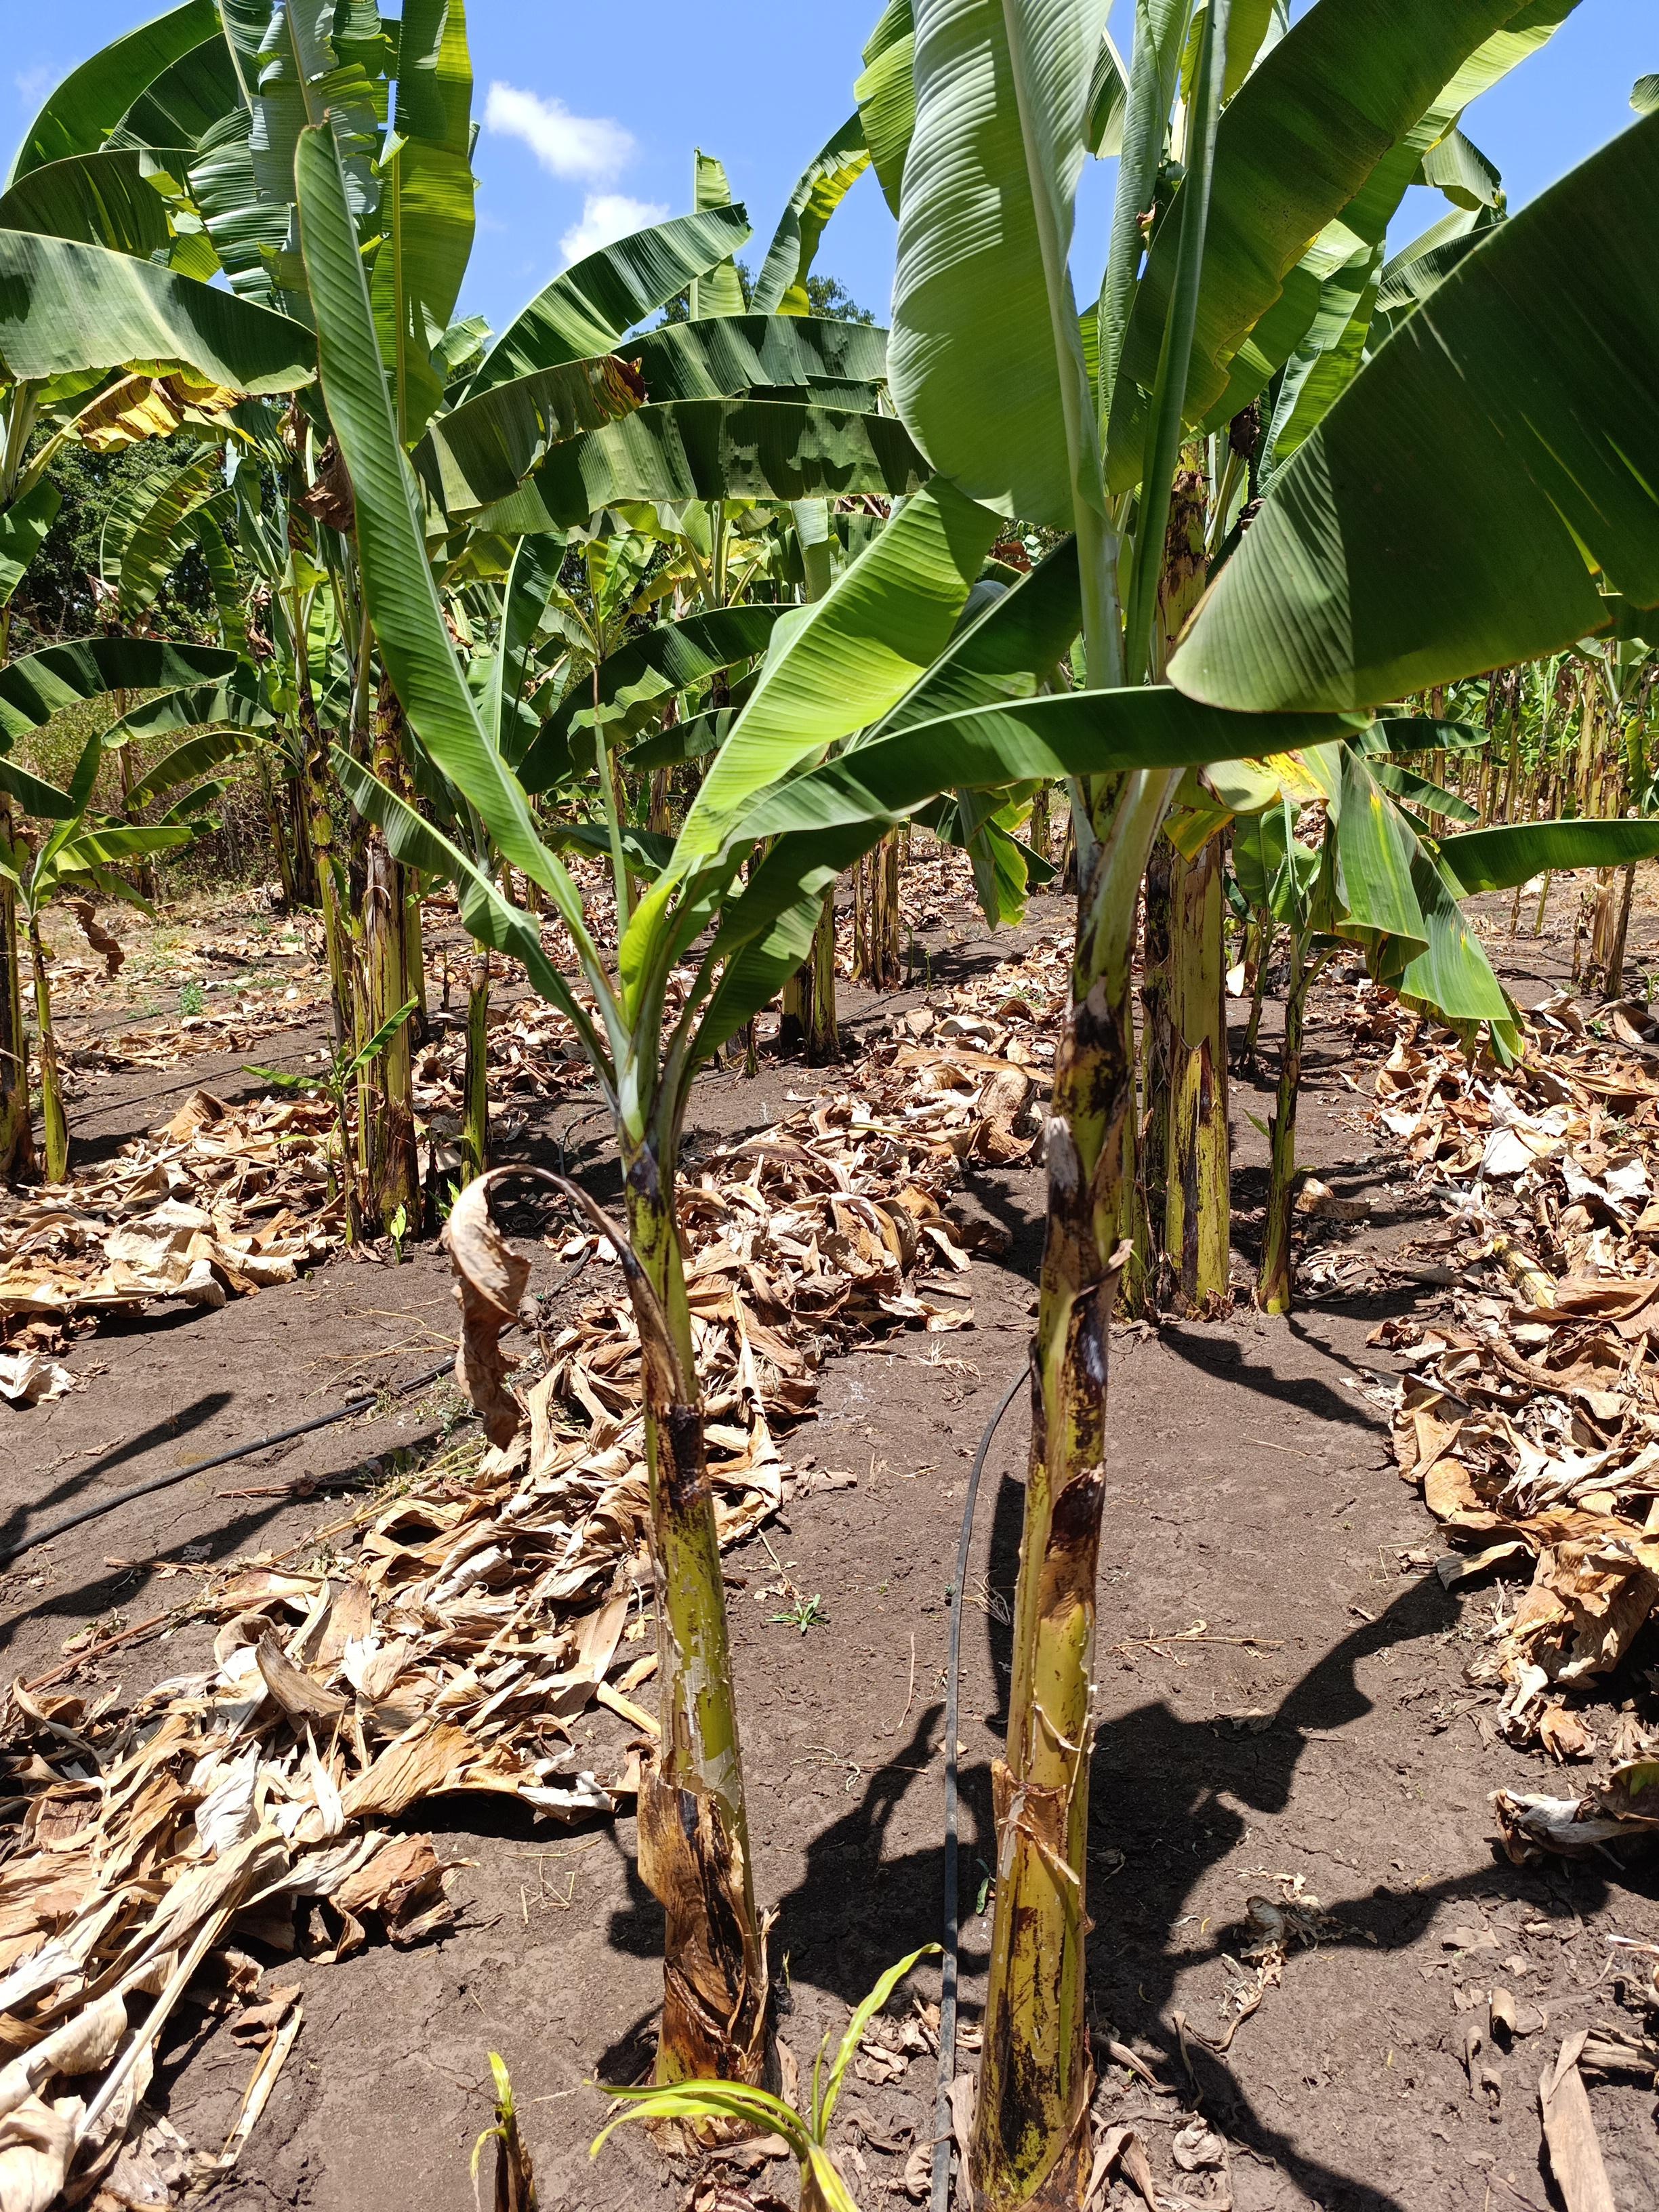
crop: banana
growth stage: vegetative
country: Tanzania
